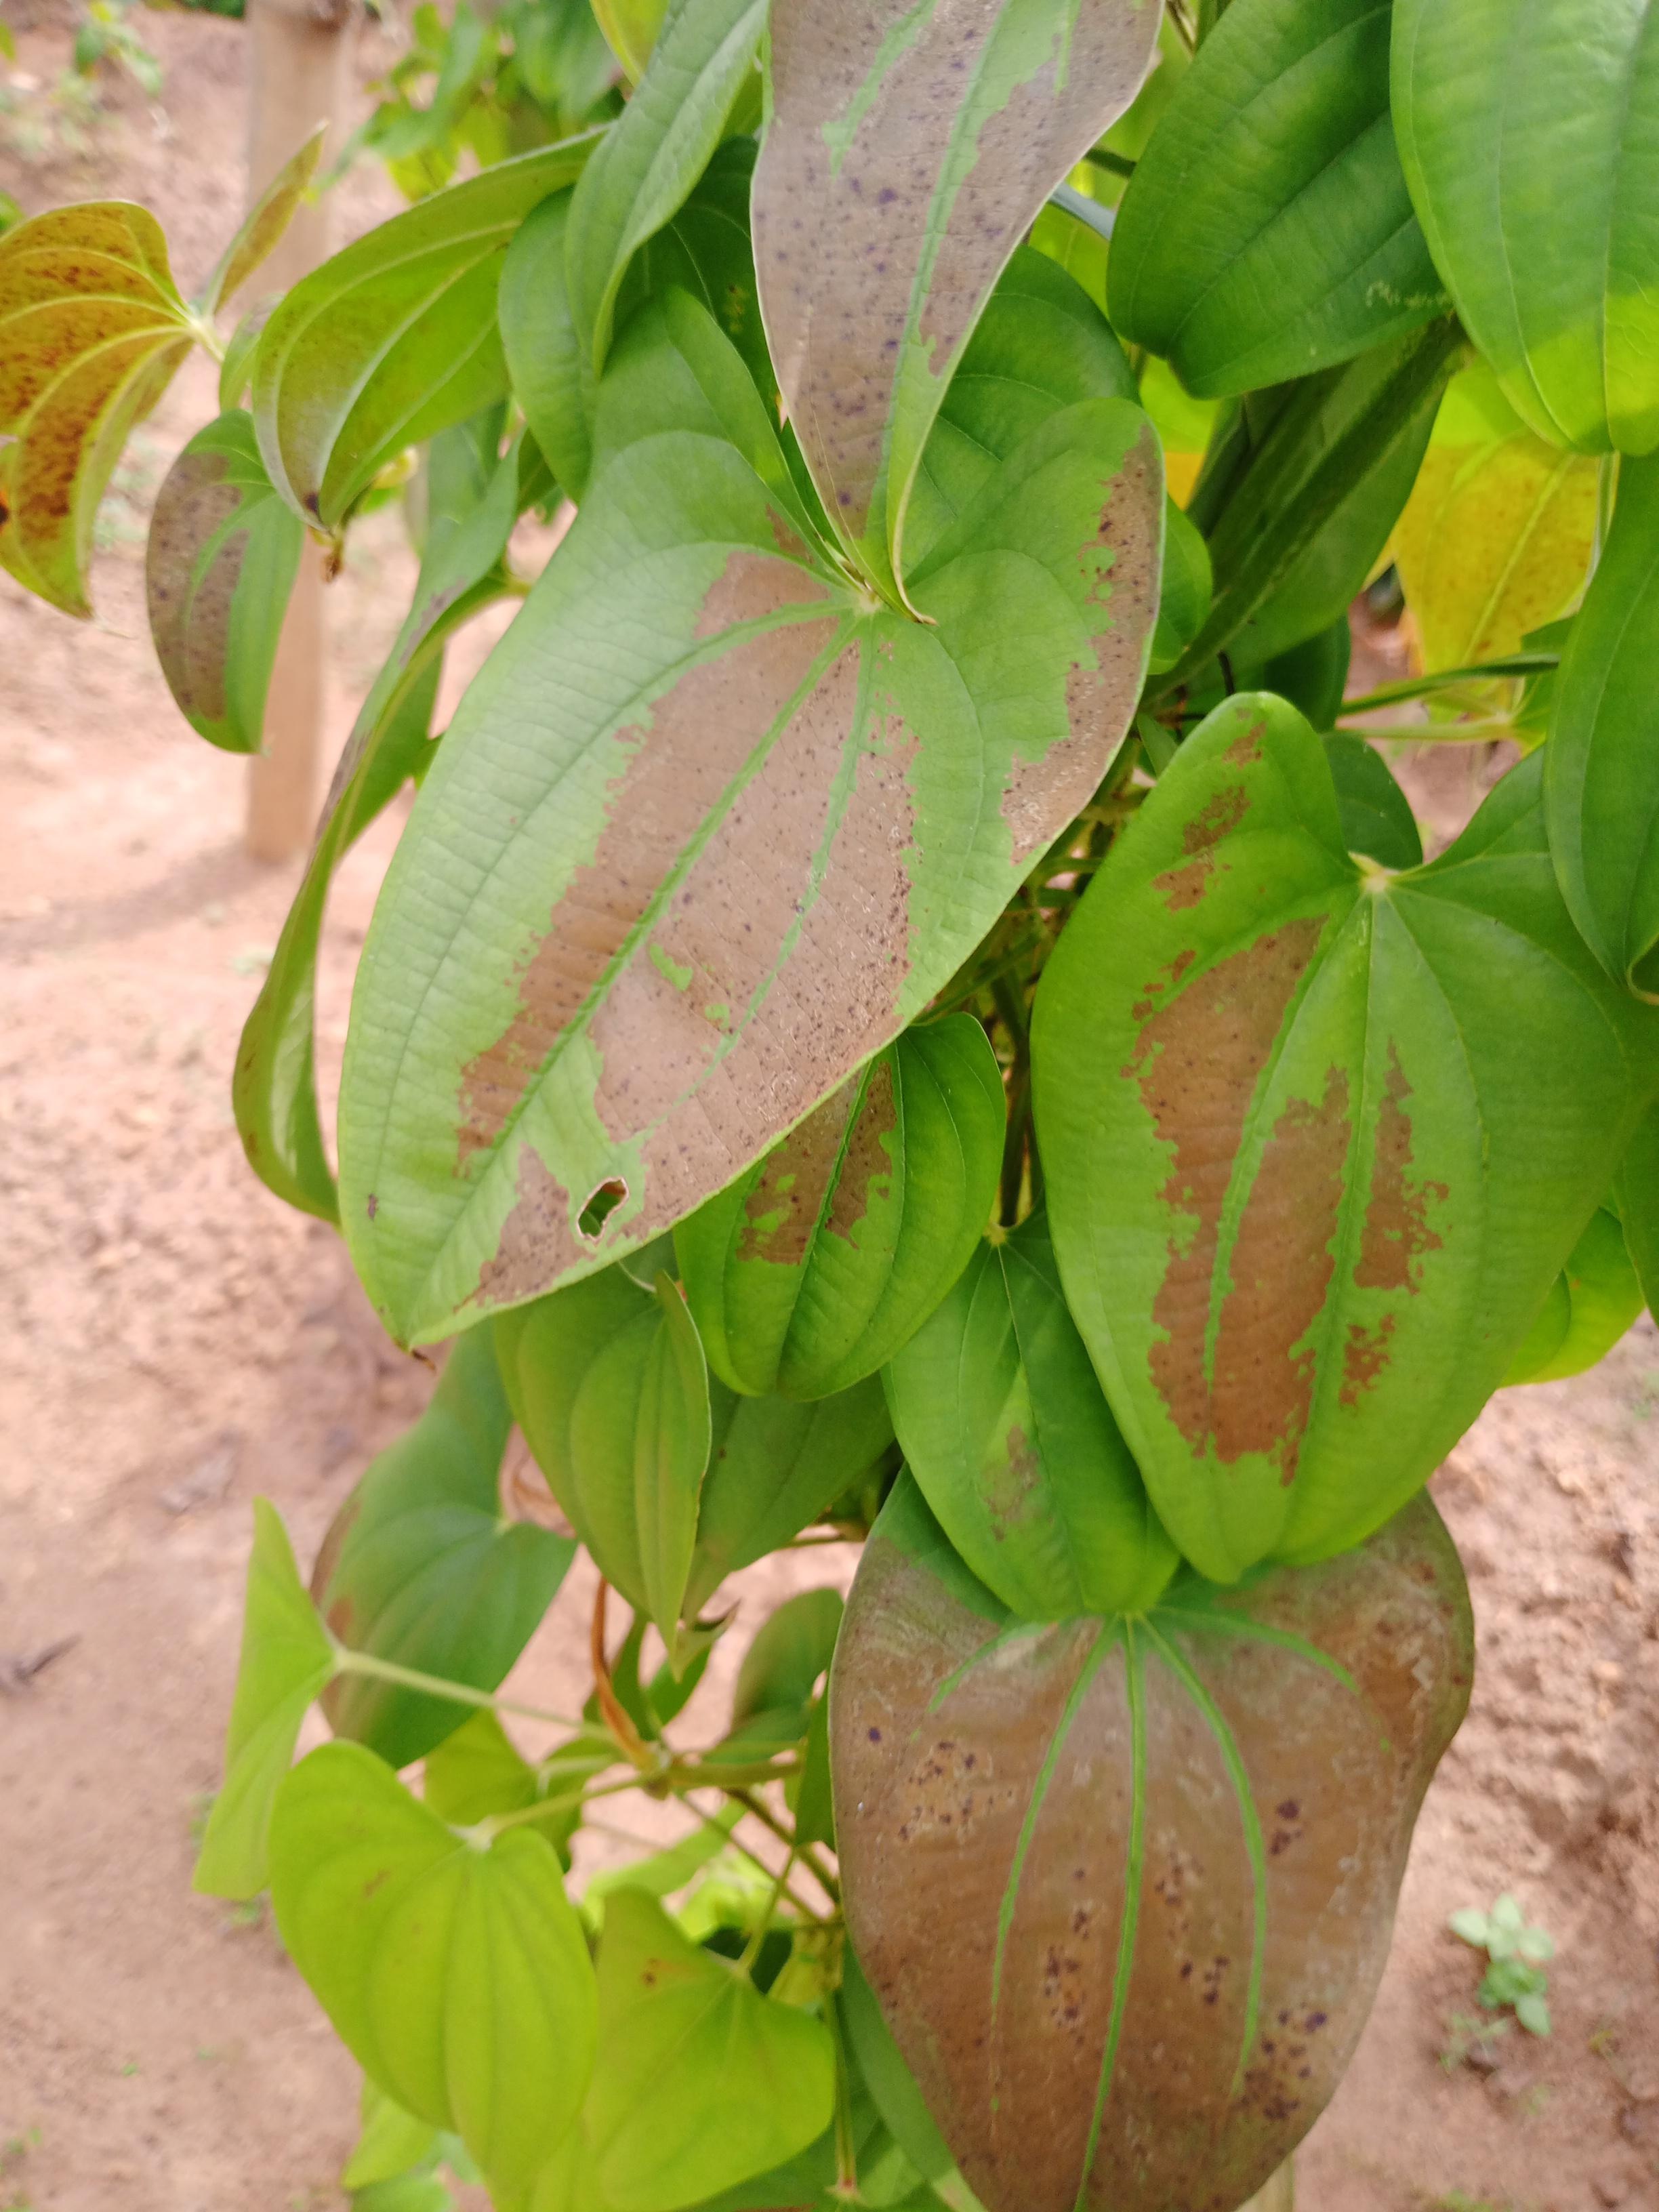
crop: yam
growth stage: vegetative
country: Nigeria
